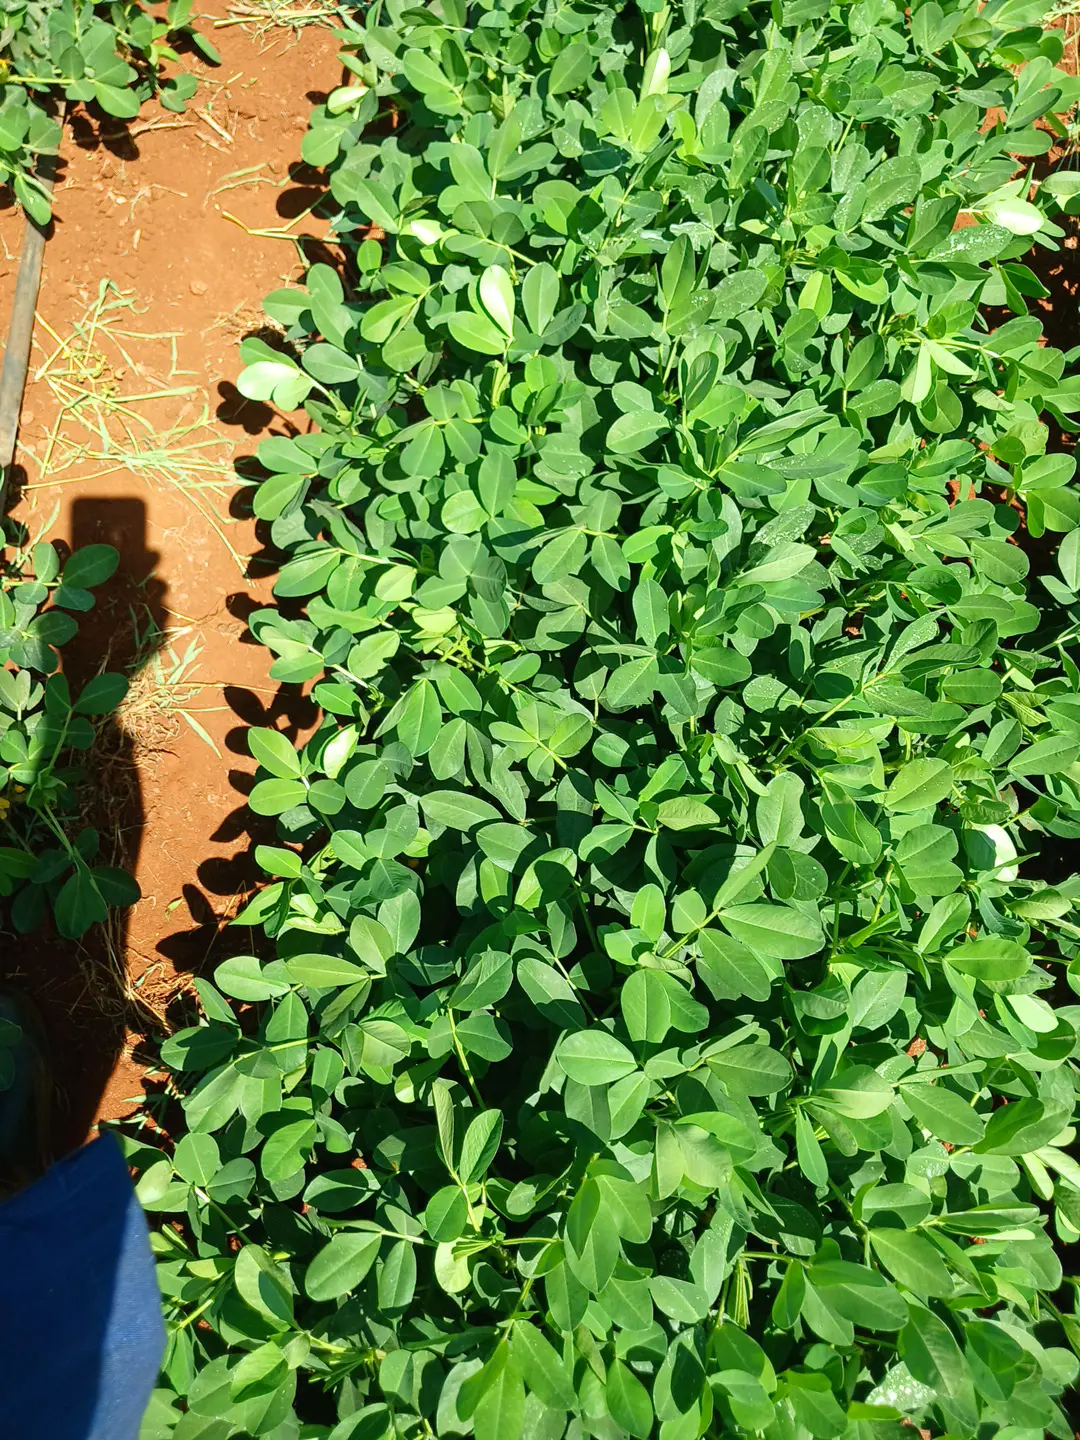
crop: groundnut
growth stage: flowering
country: Kenya
